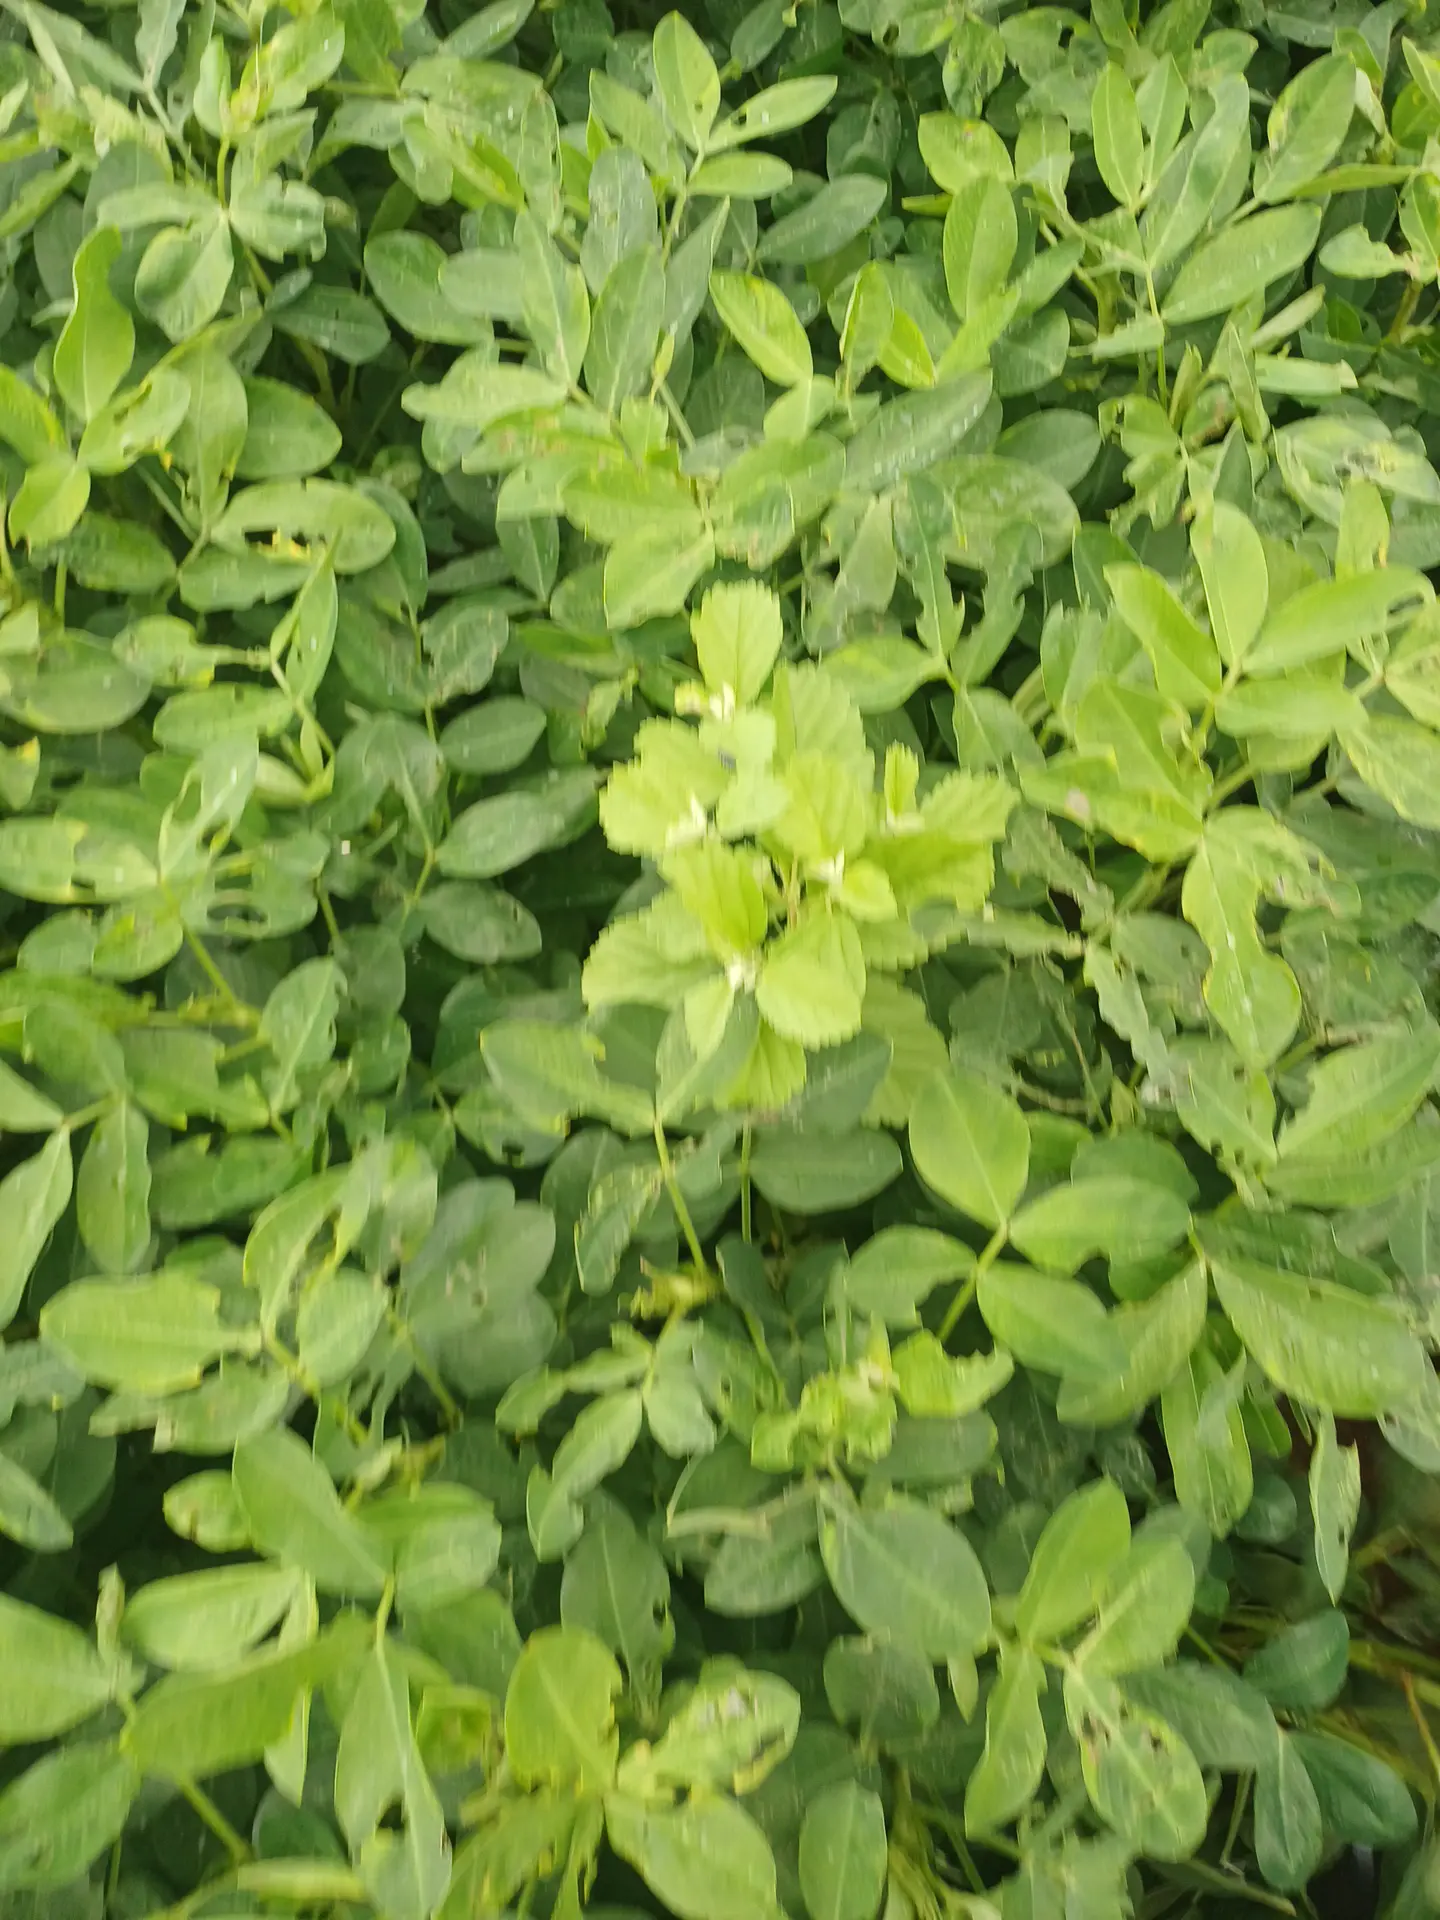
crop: groundnut
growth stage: pegging
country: Kenya
